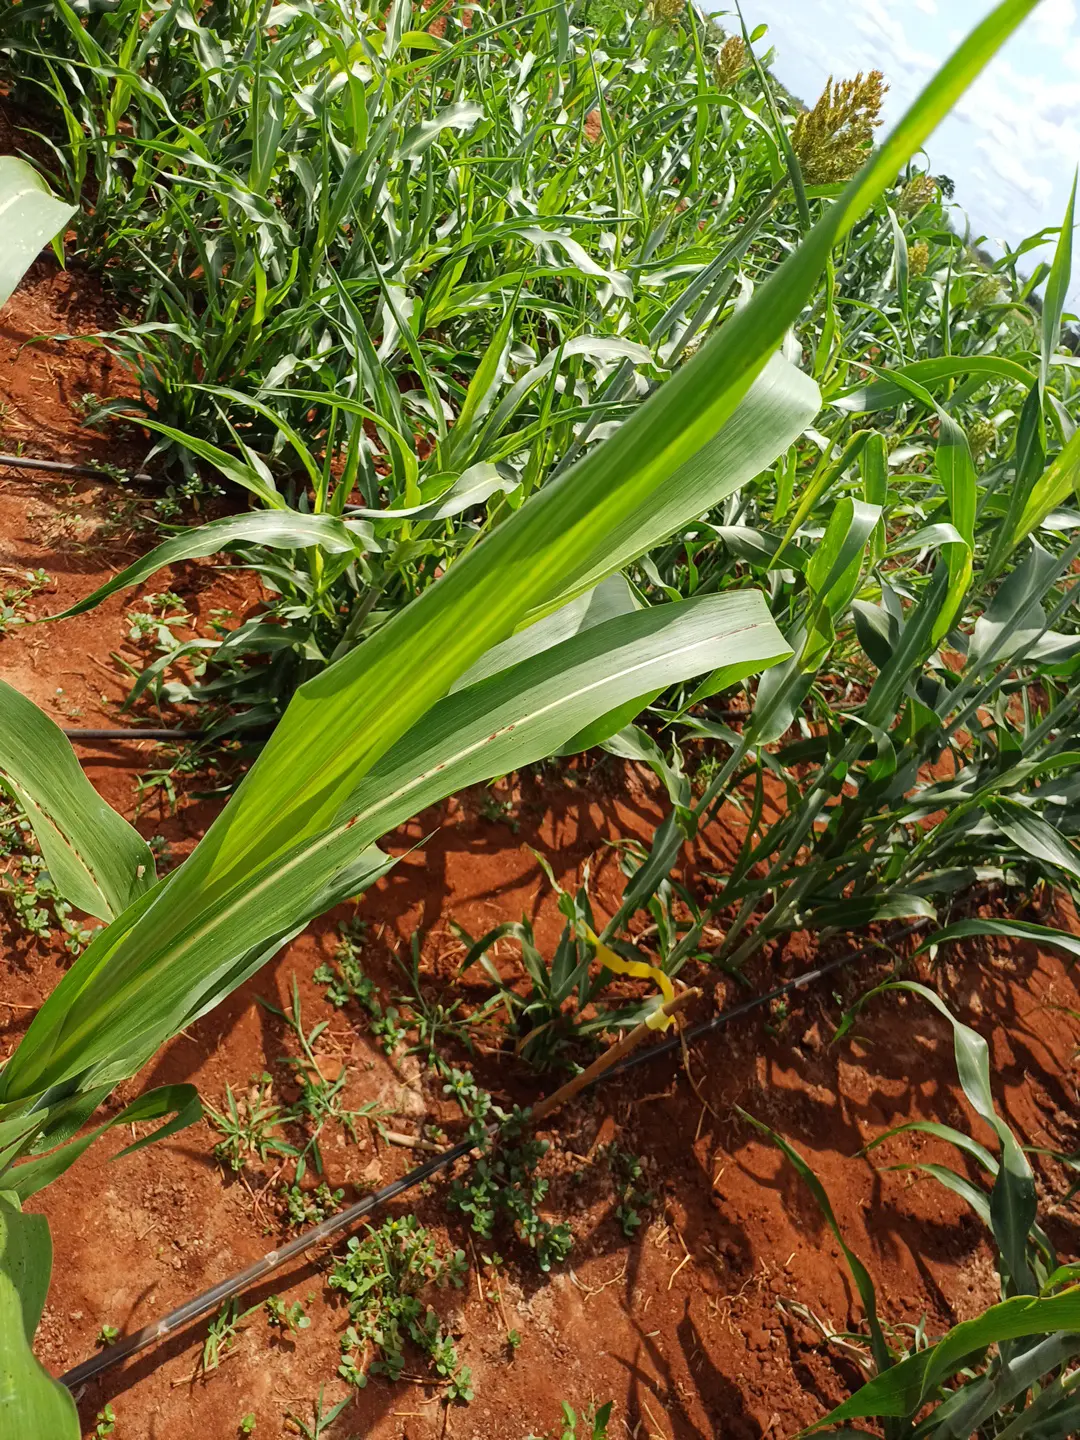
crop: sorghum
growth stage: vegetative
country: Kenya
